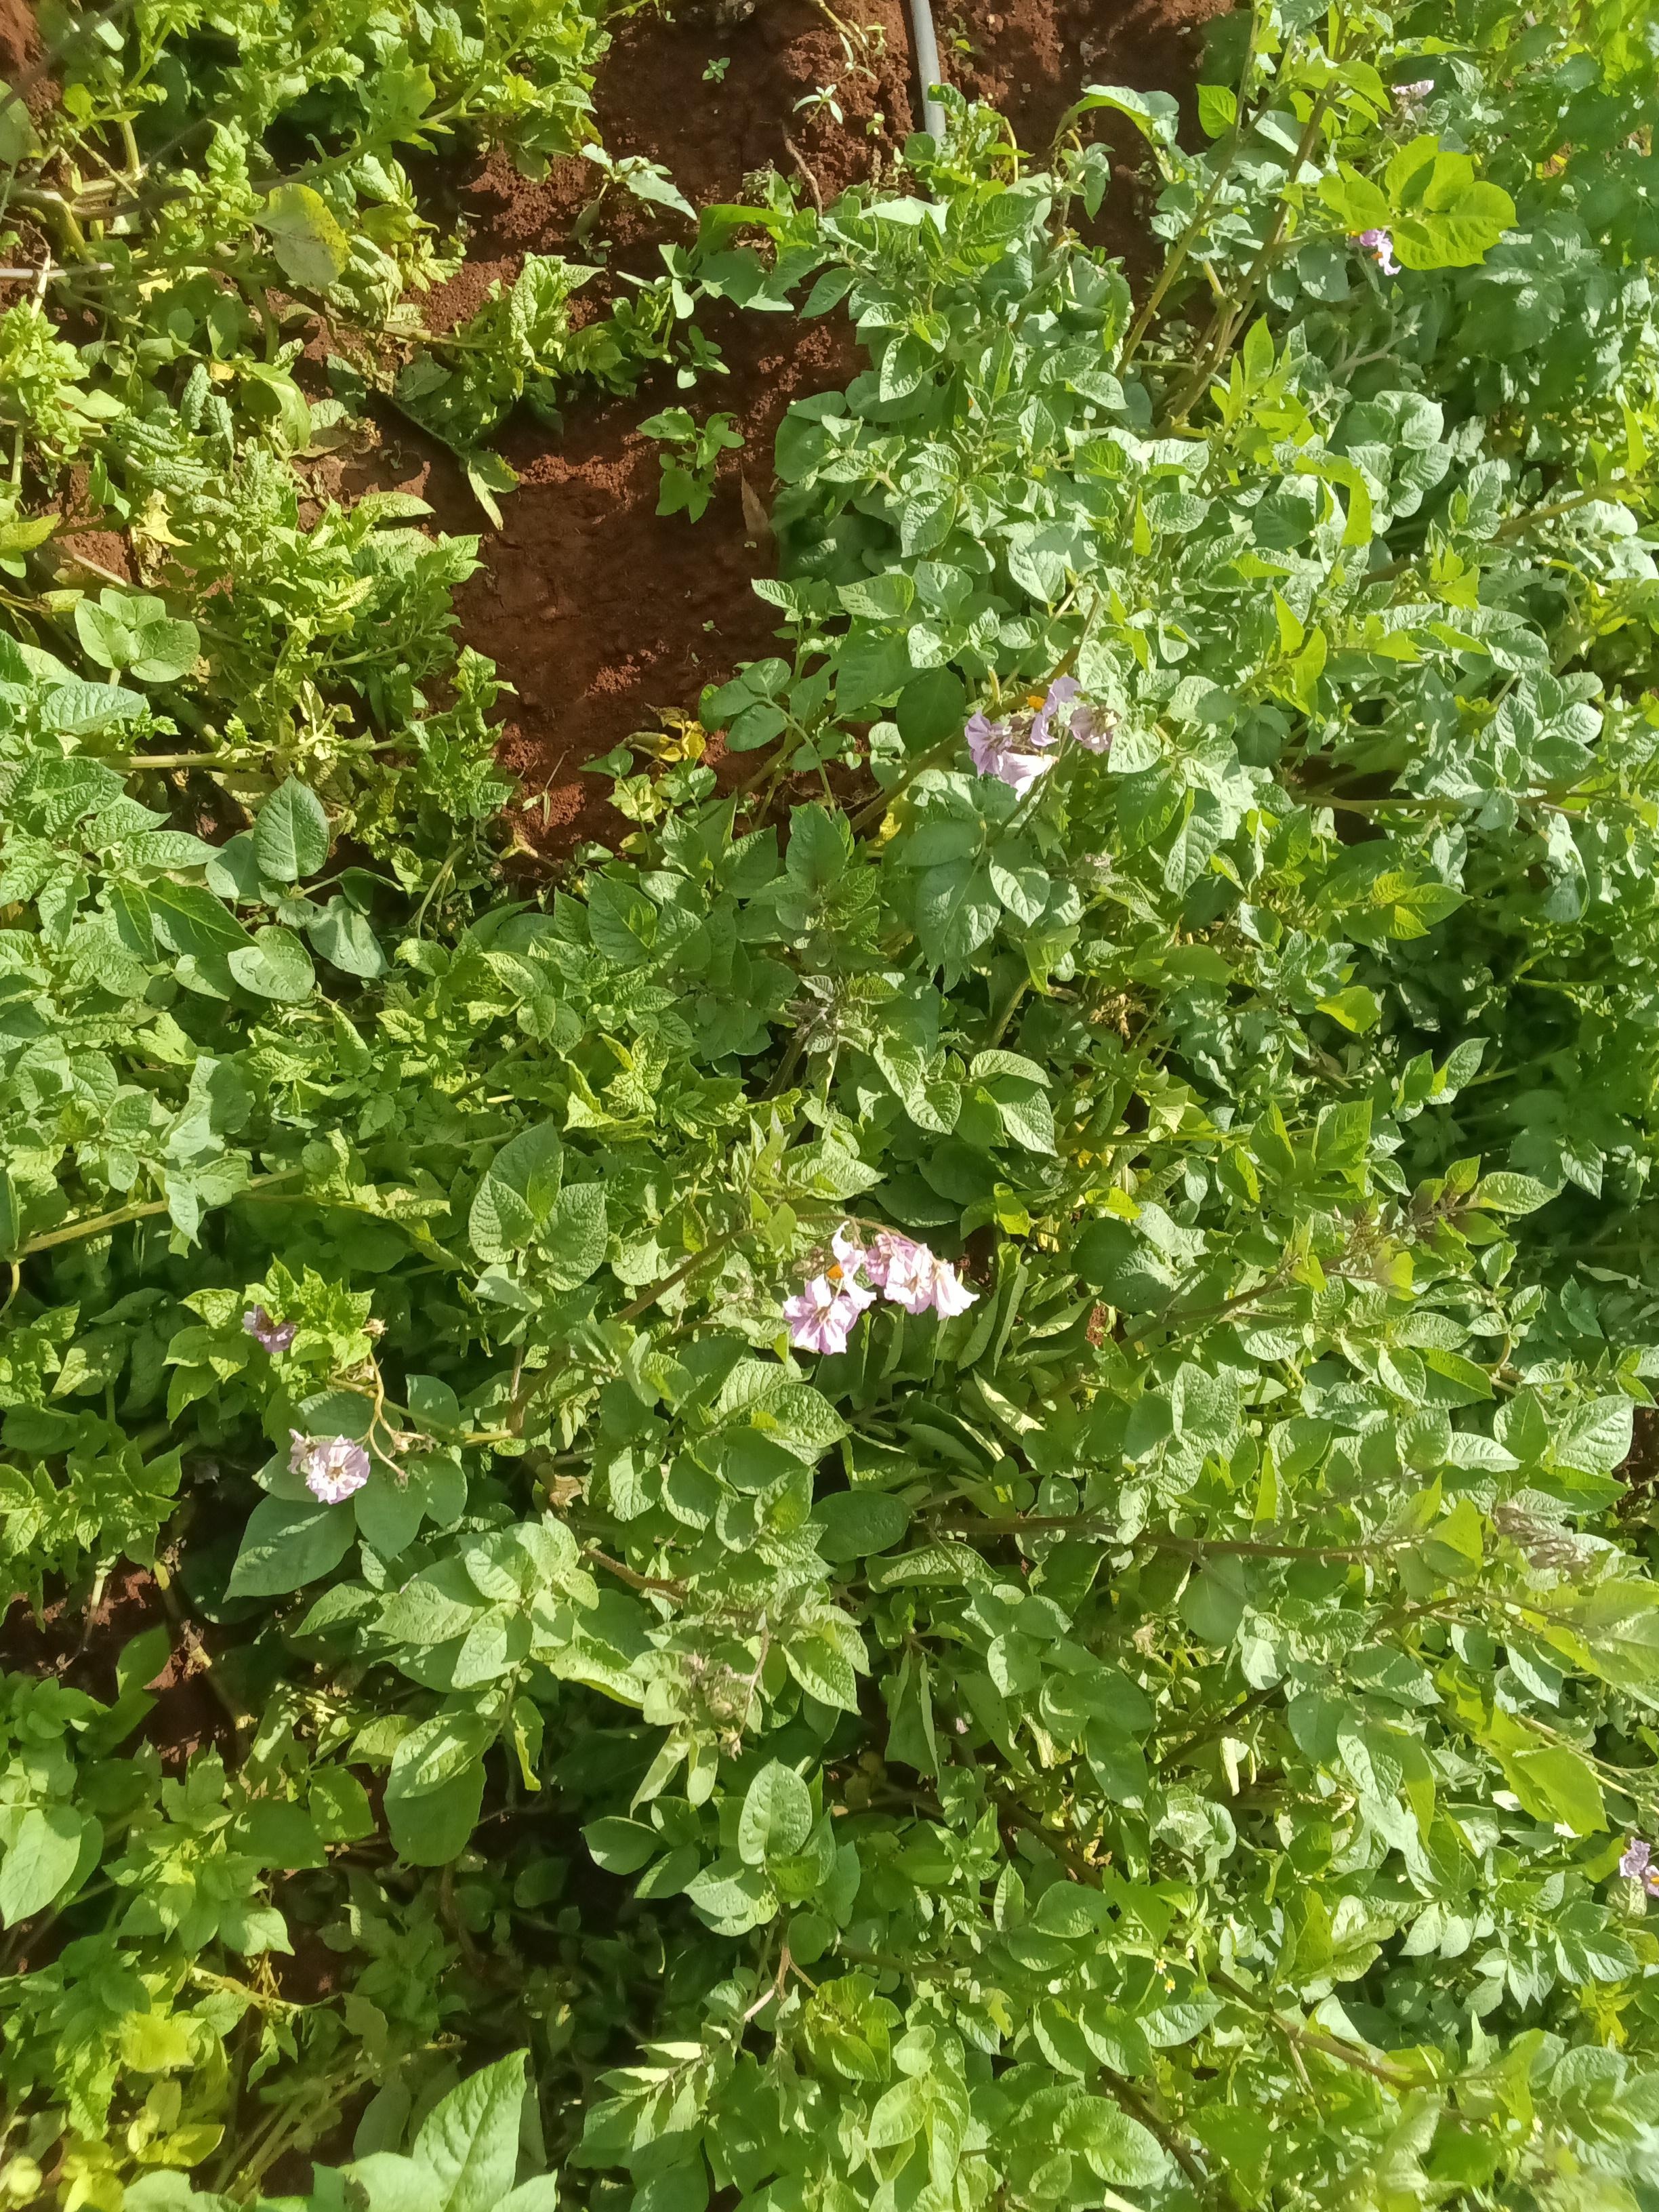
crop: potato
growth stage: flowering
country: Kenya
